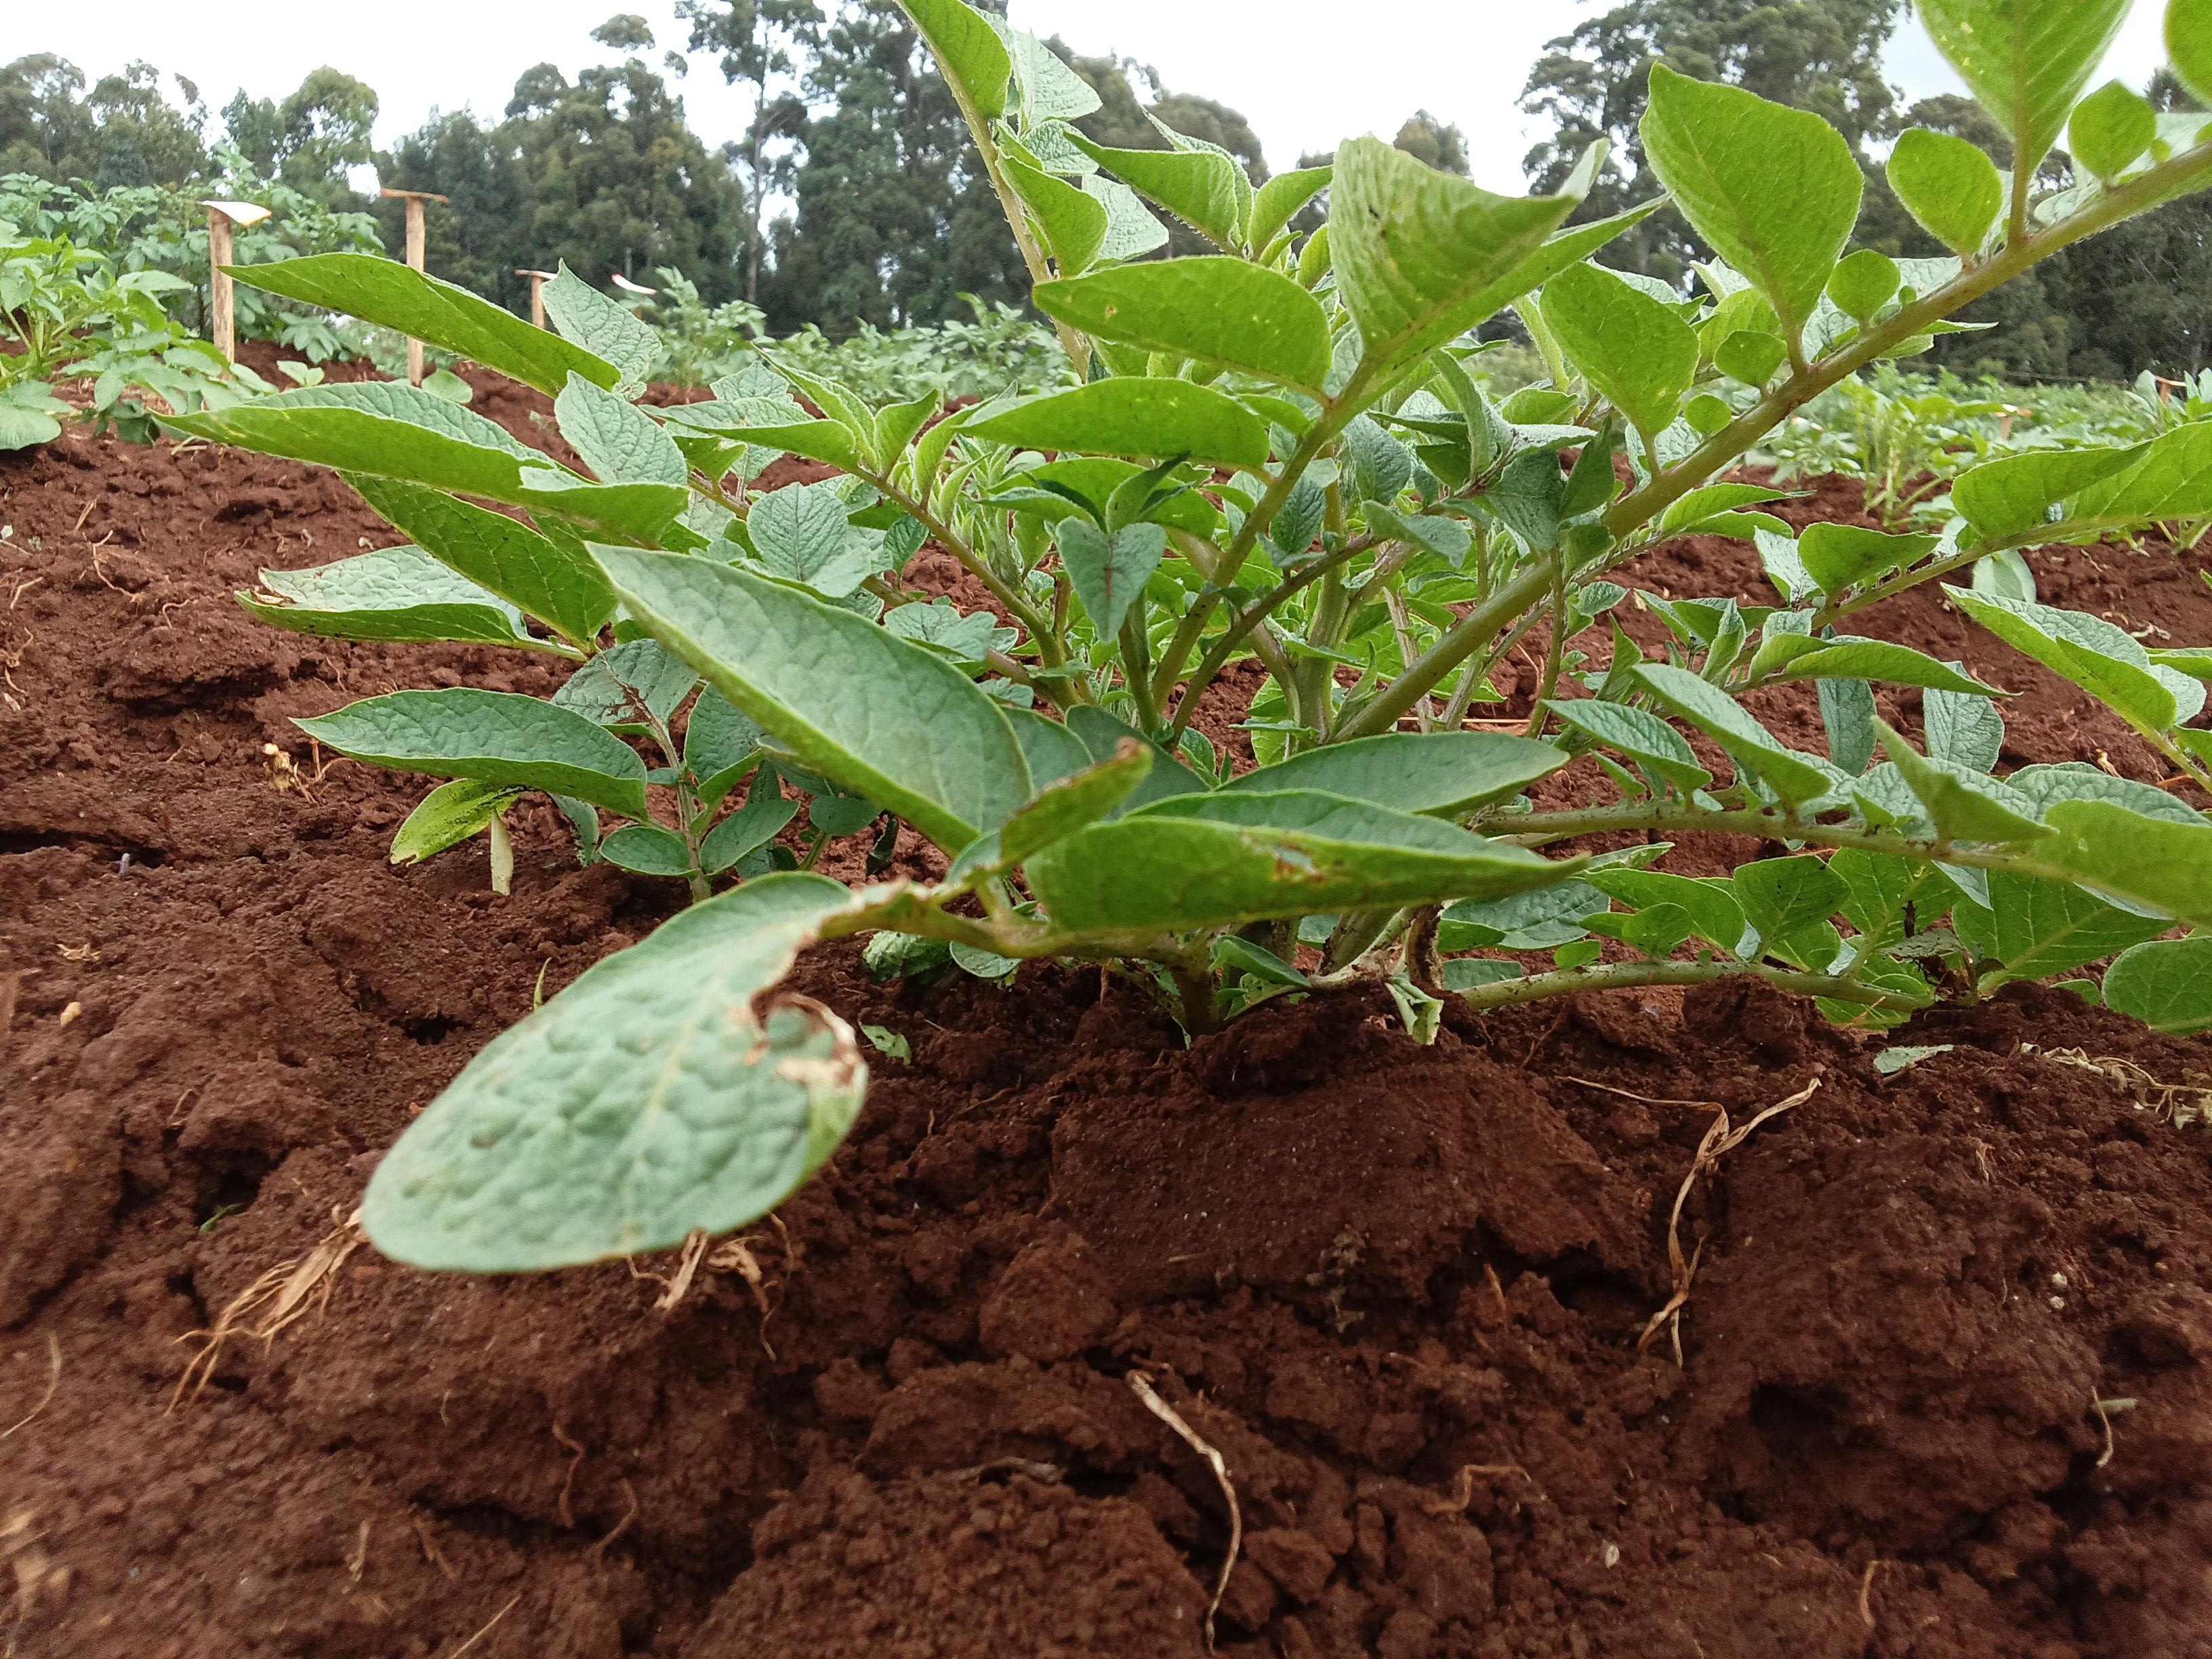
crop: potato
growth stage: emergence
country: Kenya
